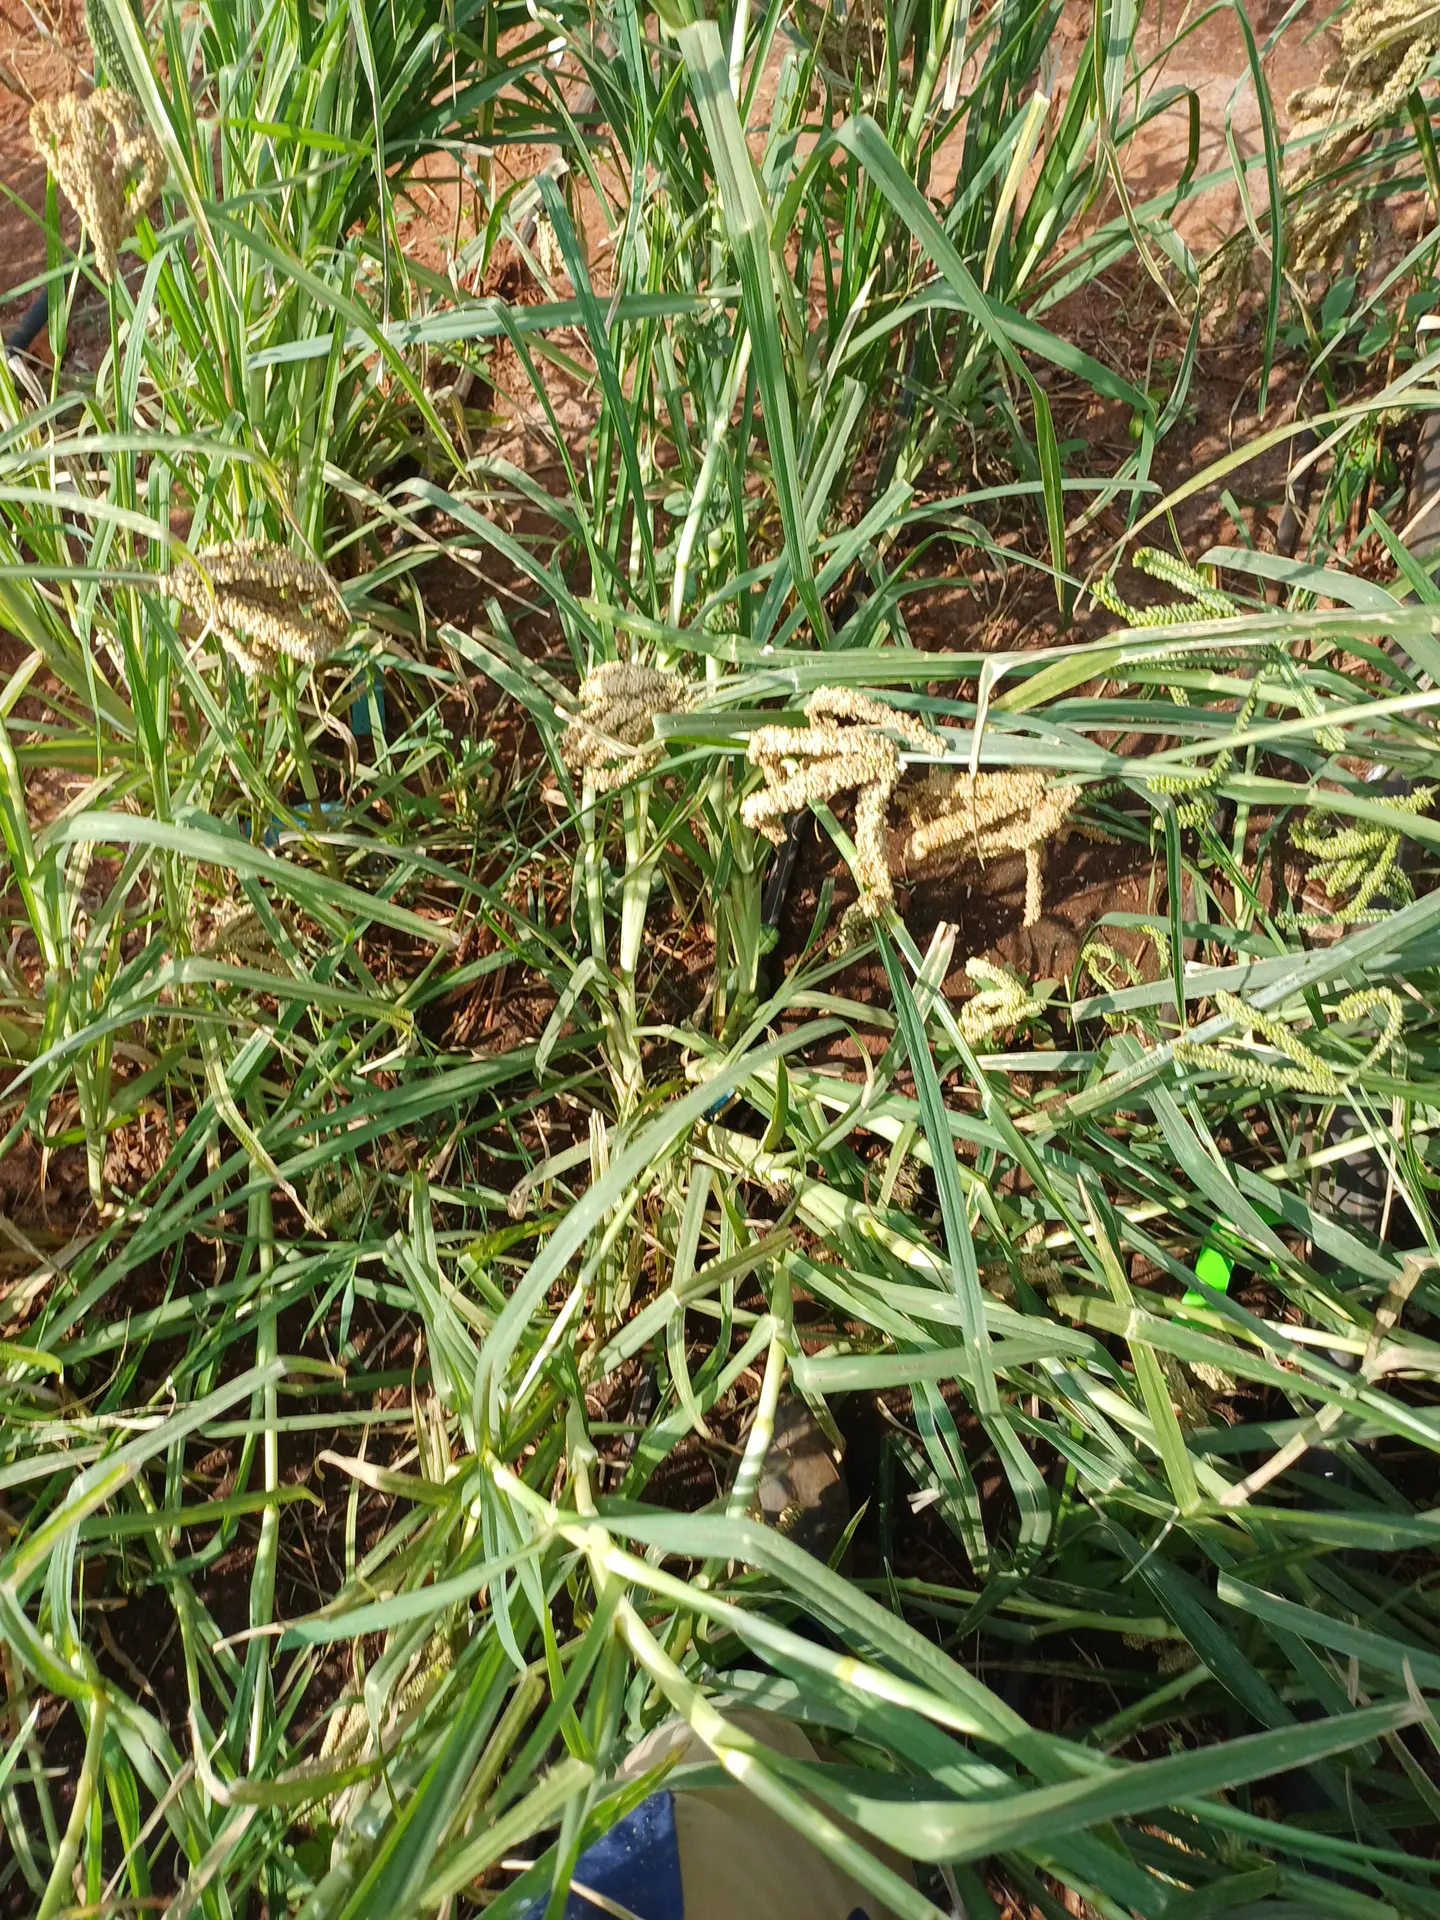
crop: finger millet
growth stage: filling grain
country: Kenya
